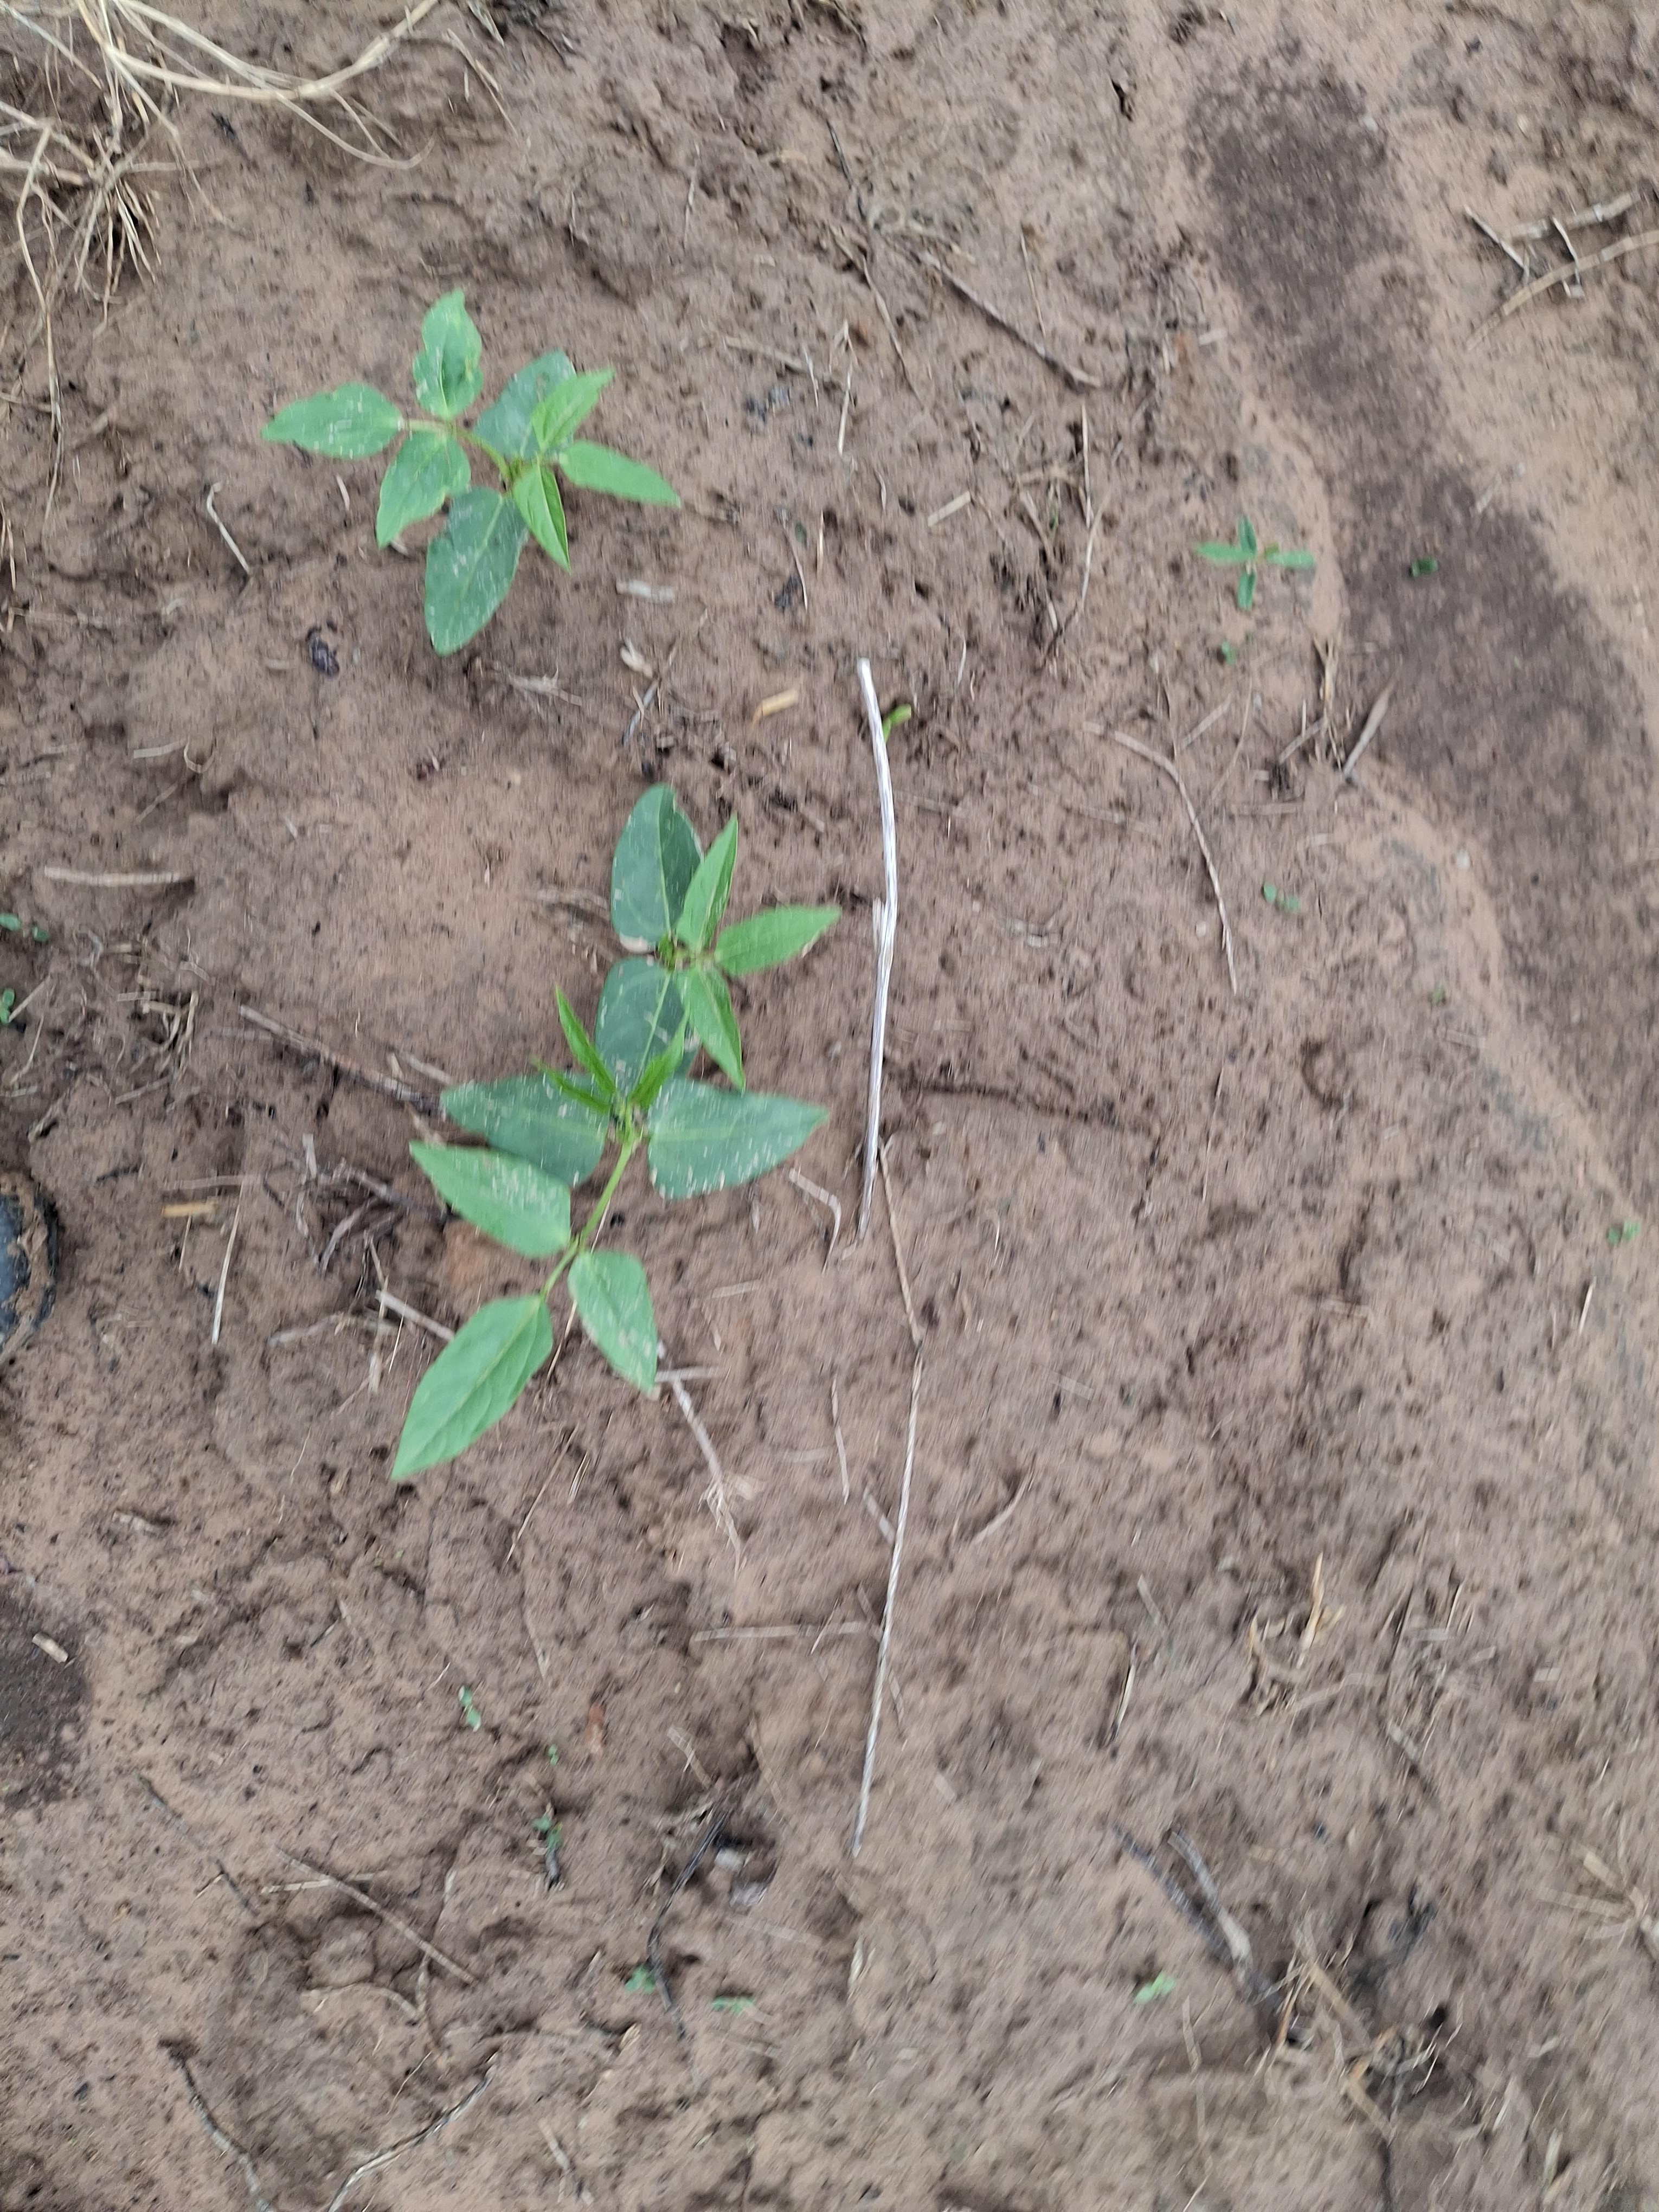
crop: cowpea
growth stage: emergence
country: Nigeria
